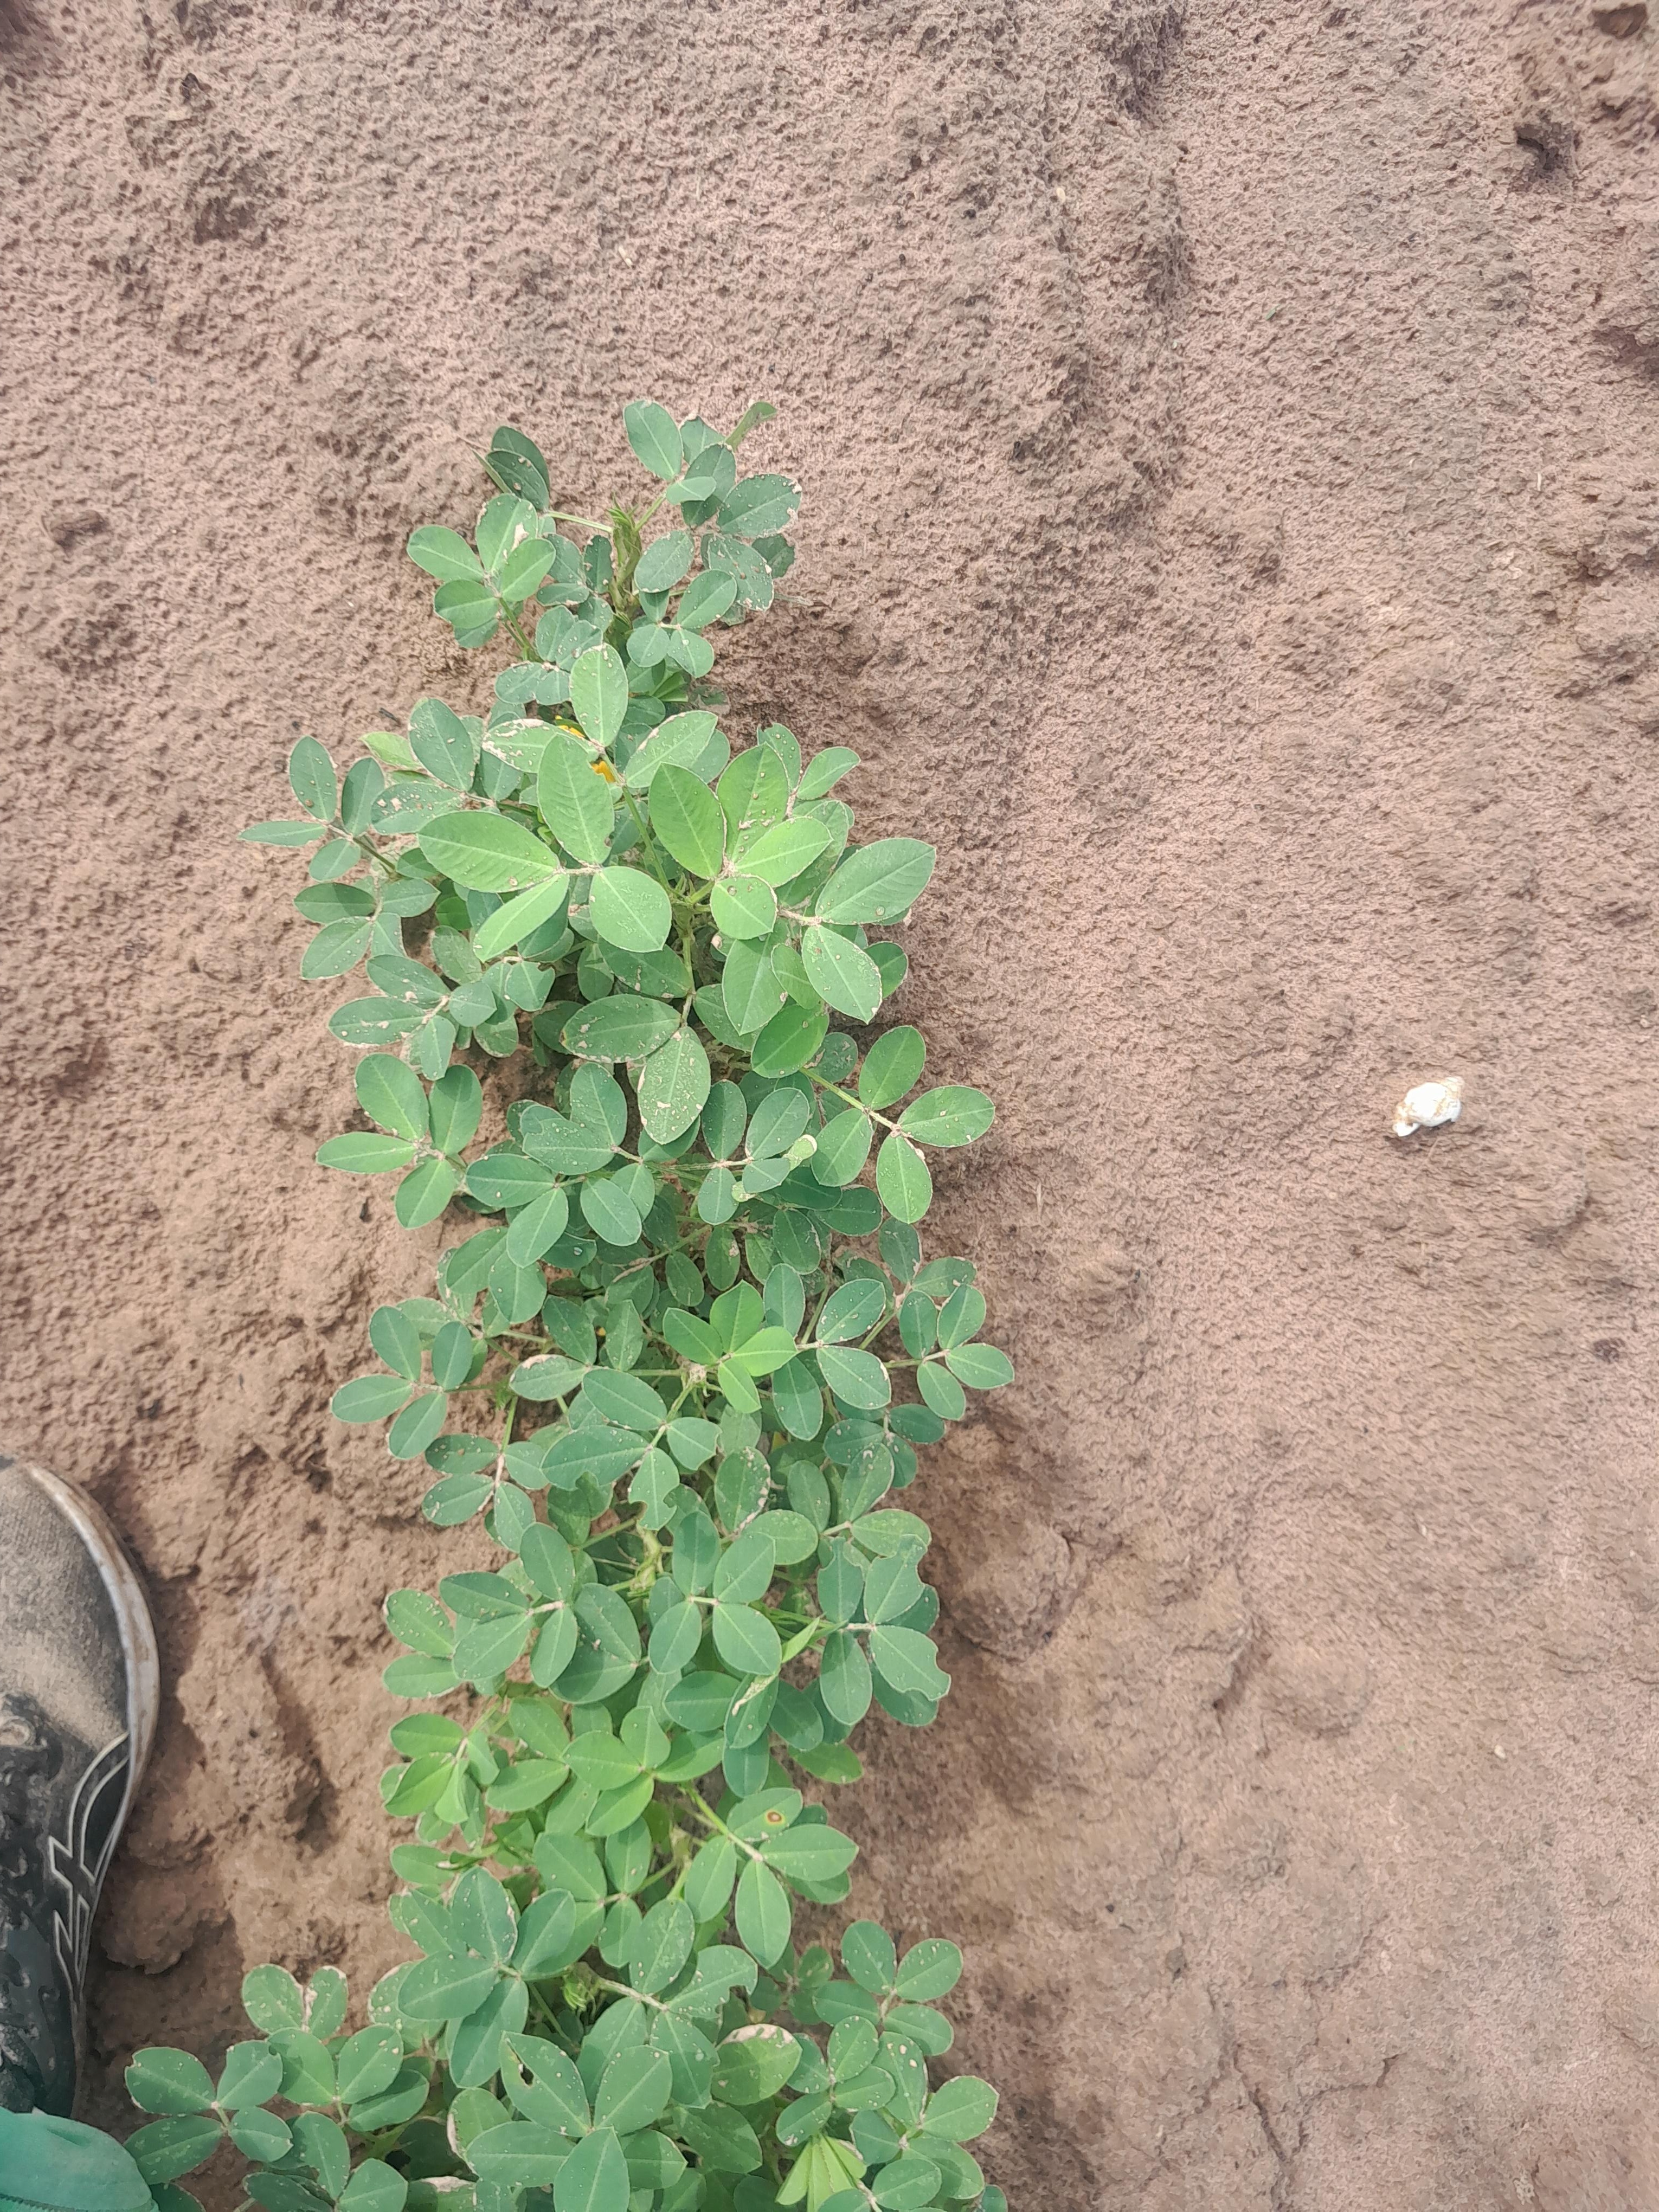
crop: groundnut
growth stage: flowering
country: Senegal
